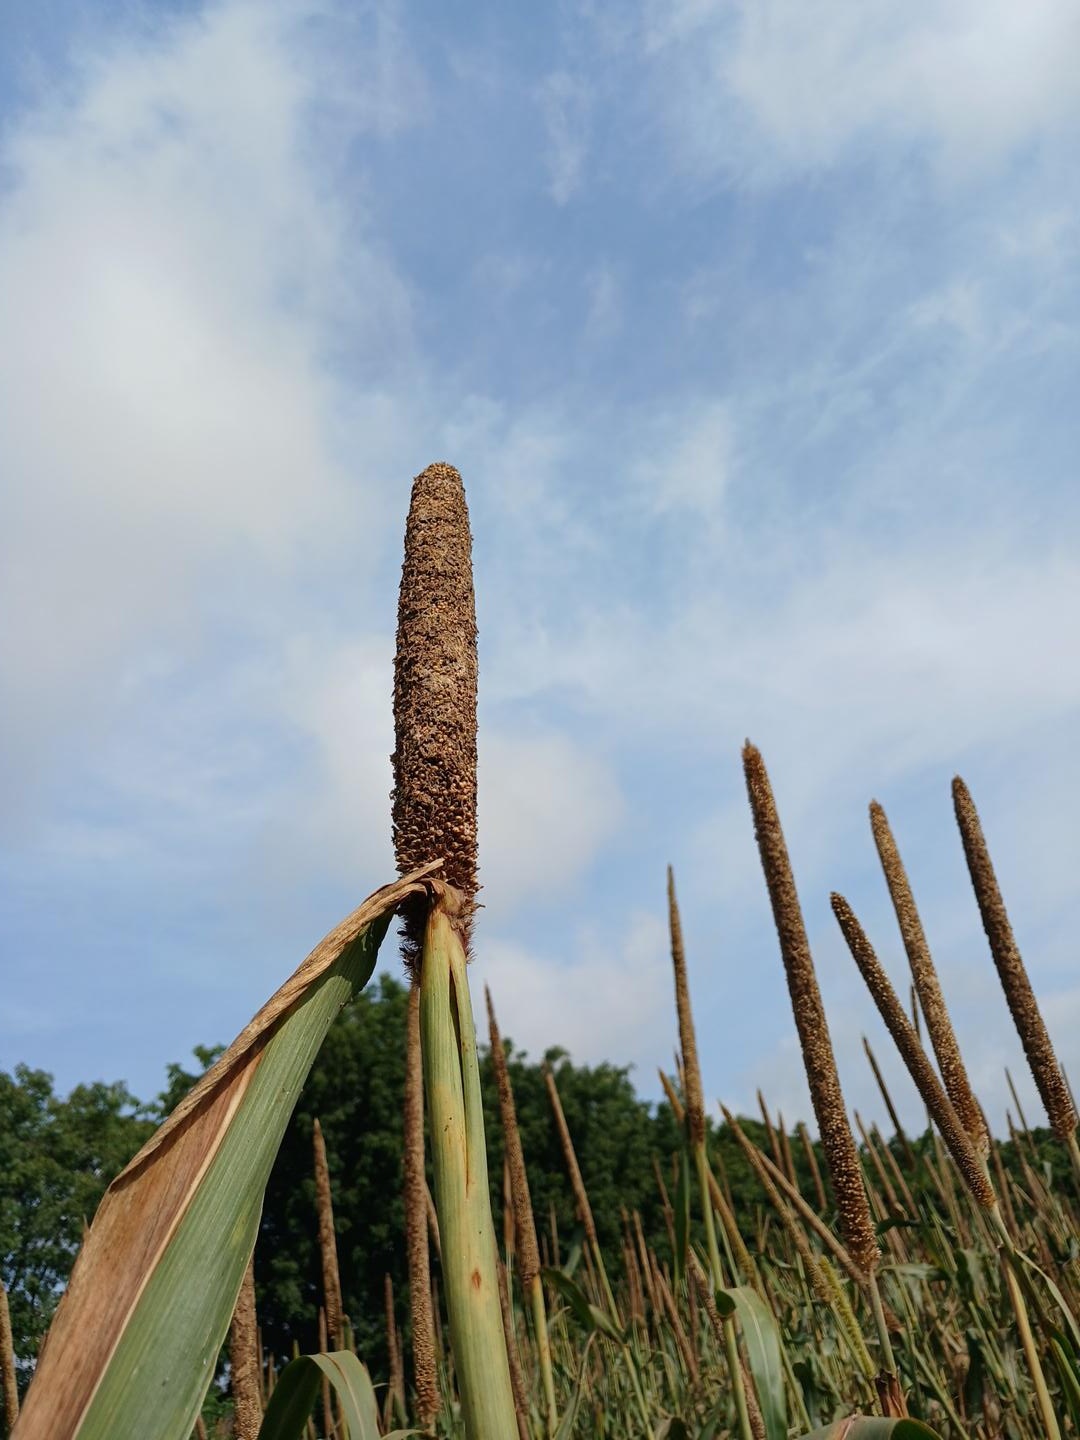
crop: pearl millet
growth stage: maturity
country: Senegal
